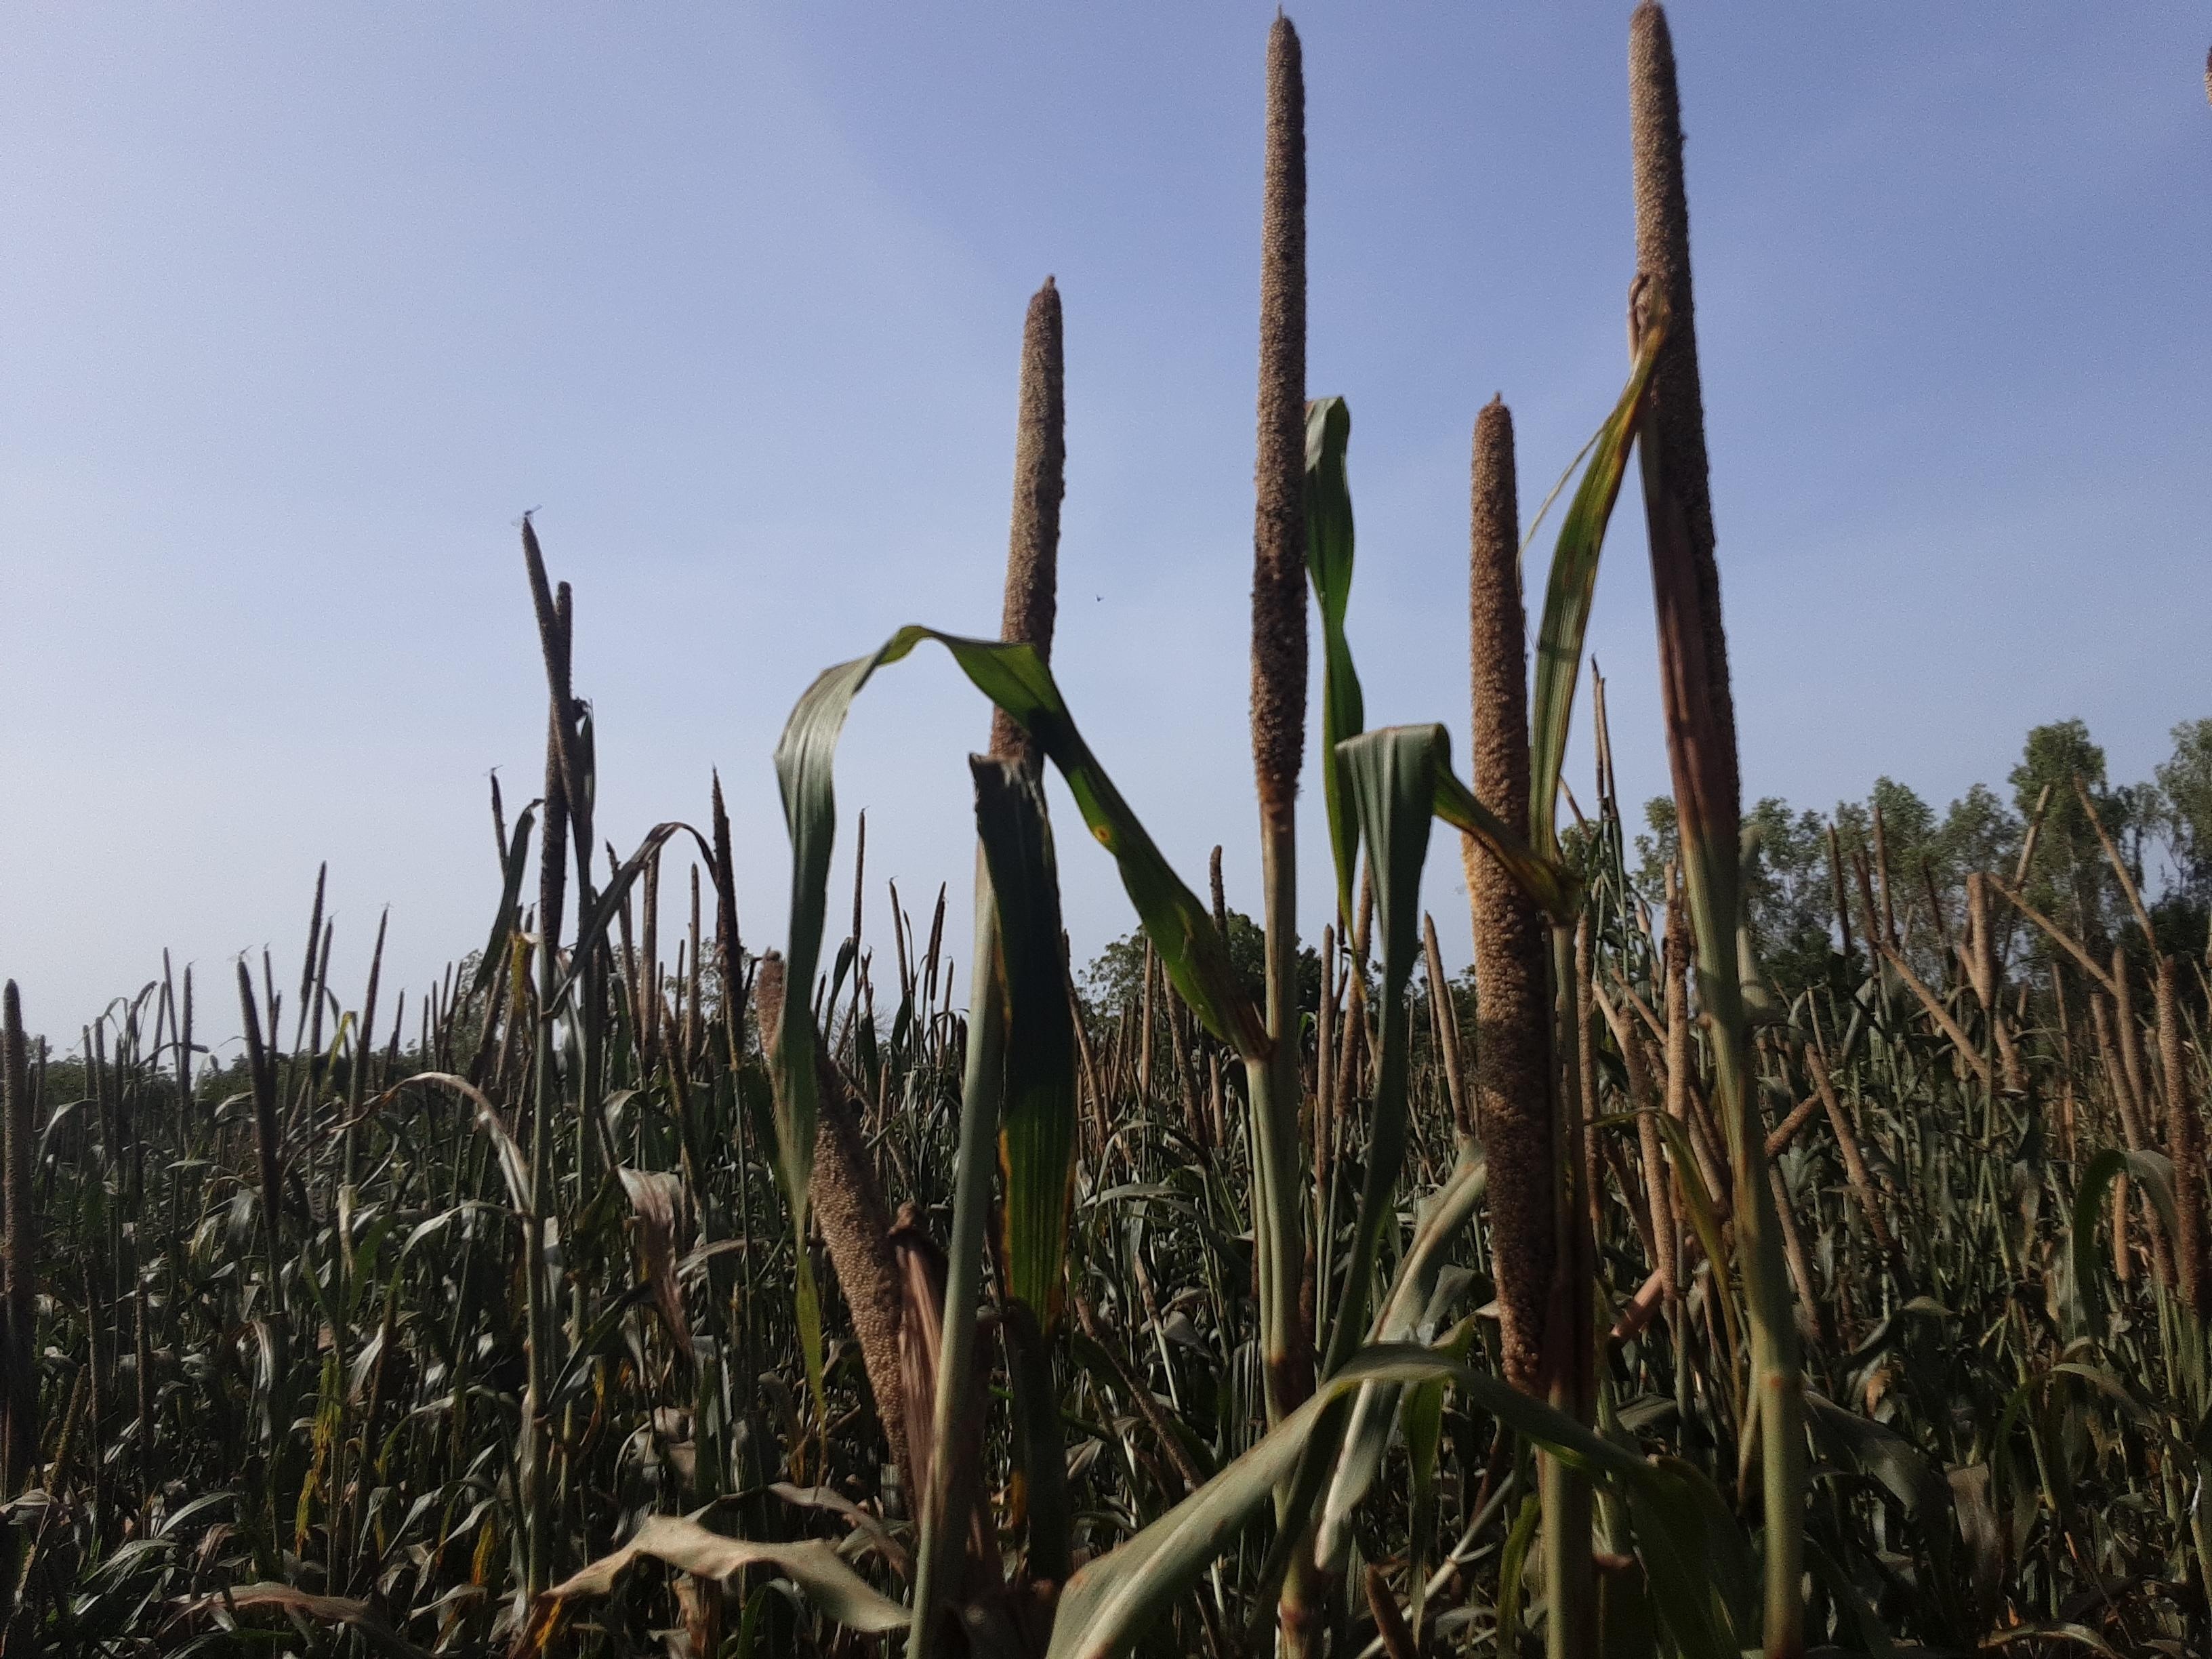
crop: pearl millet
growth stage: filling grain
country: Senegal
